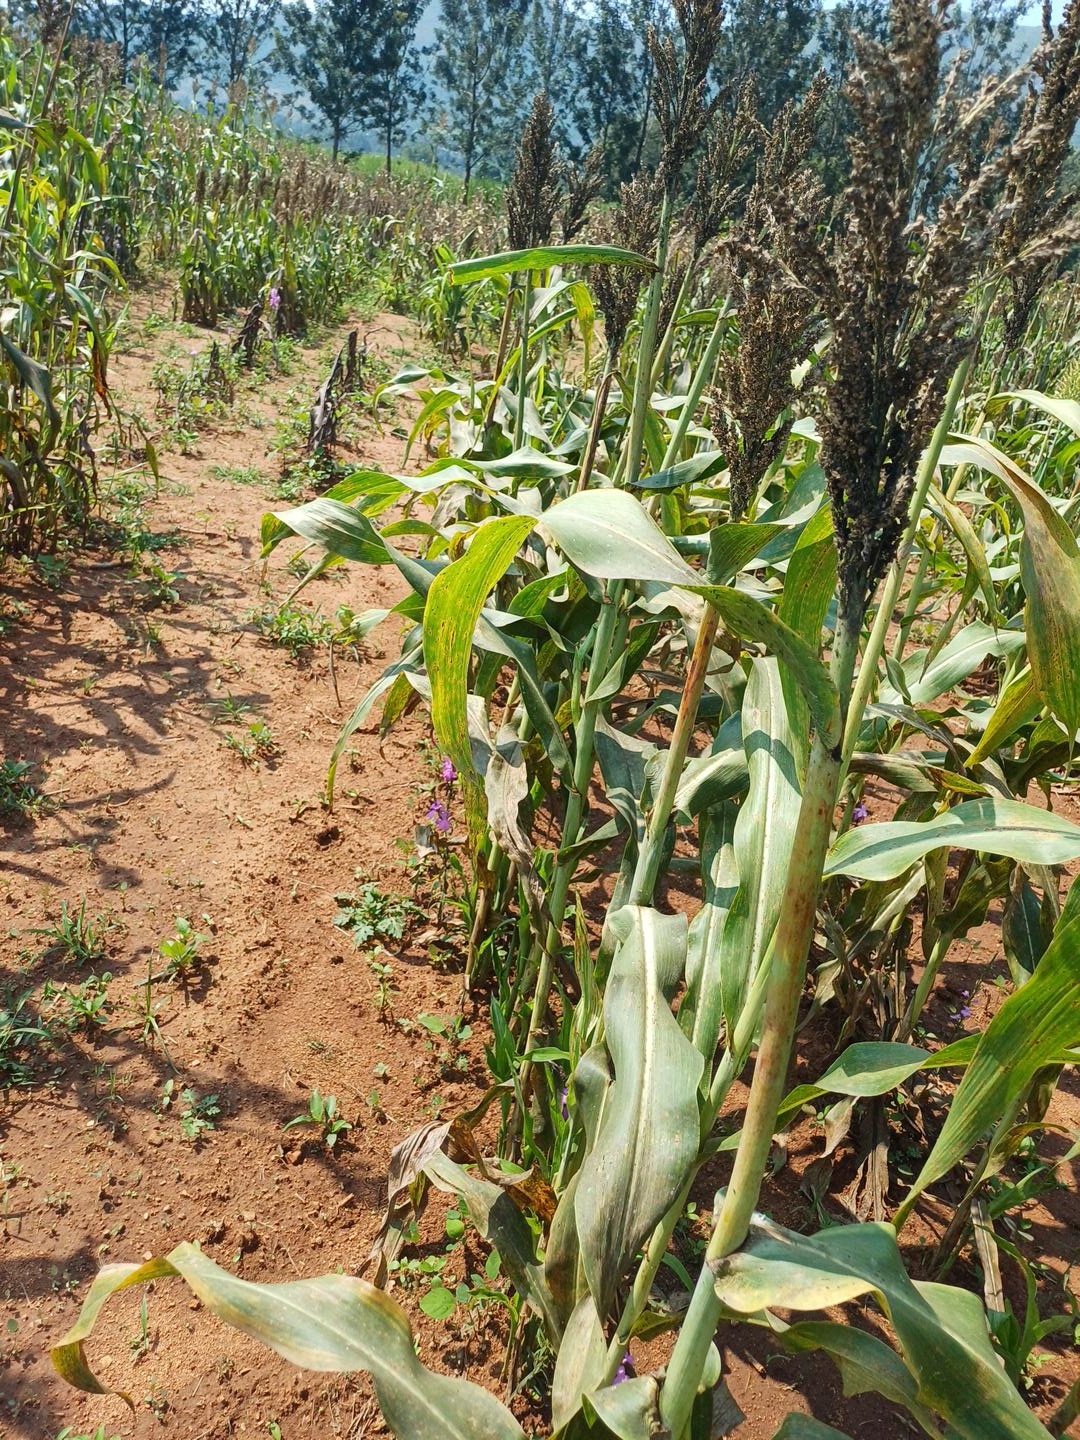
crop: sorghum
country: Kenya
